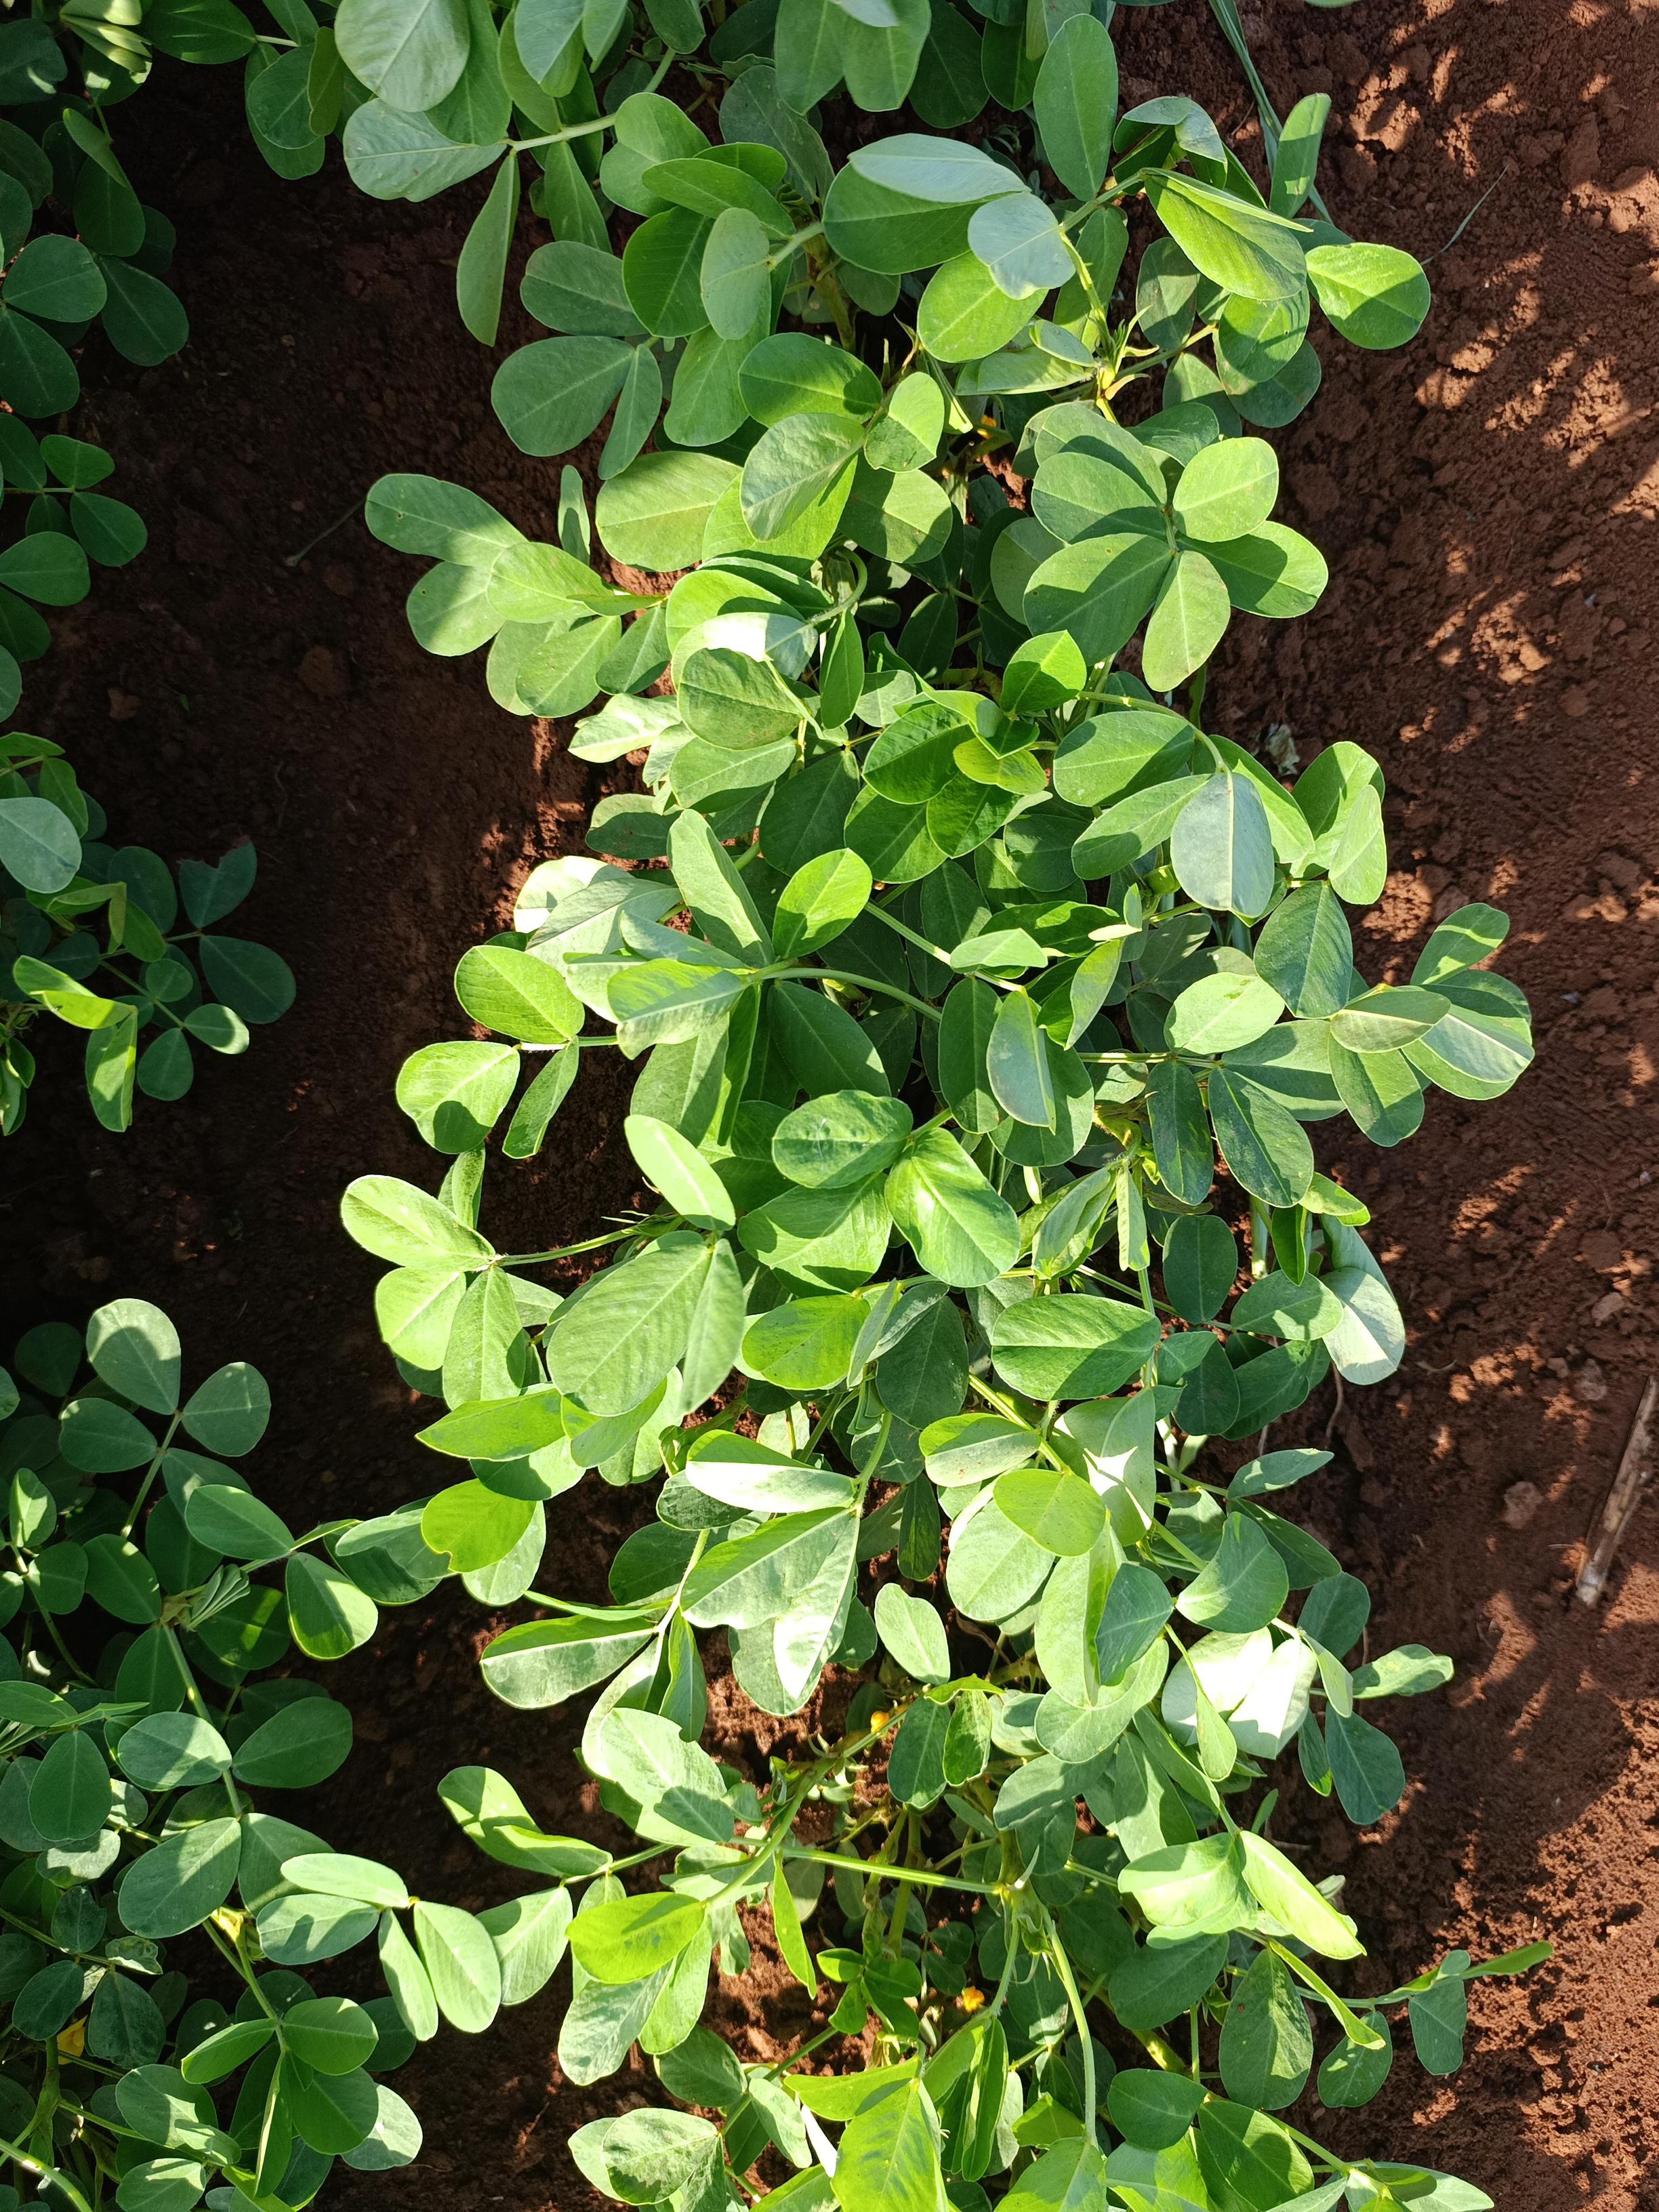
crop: groundnut
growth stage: vegetative
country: Kenya
